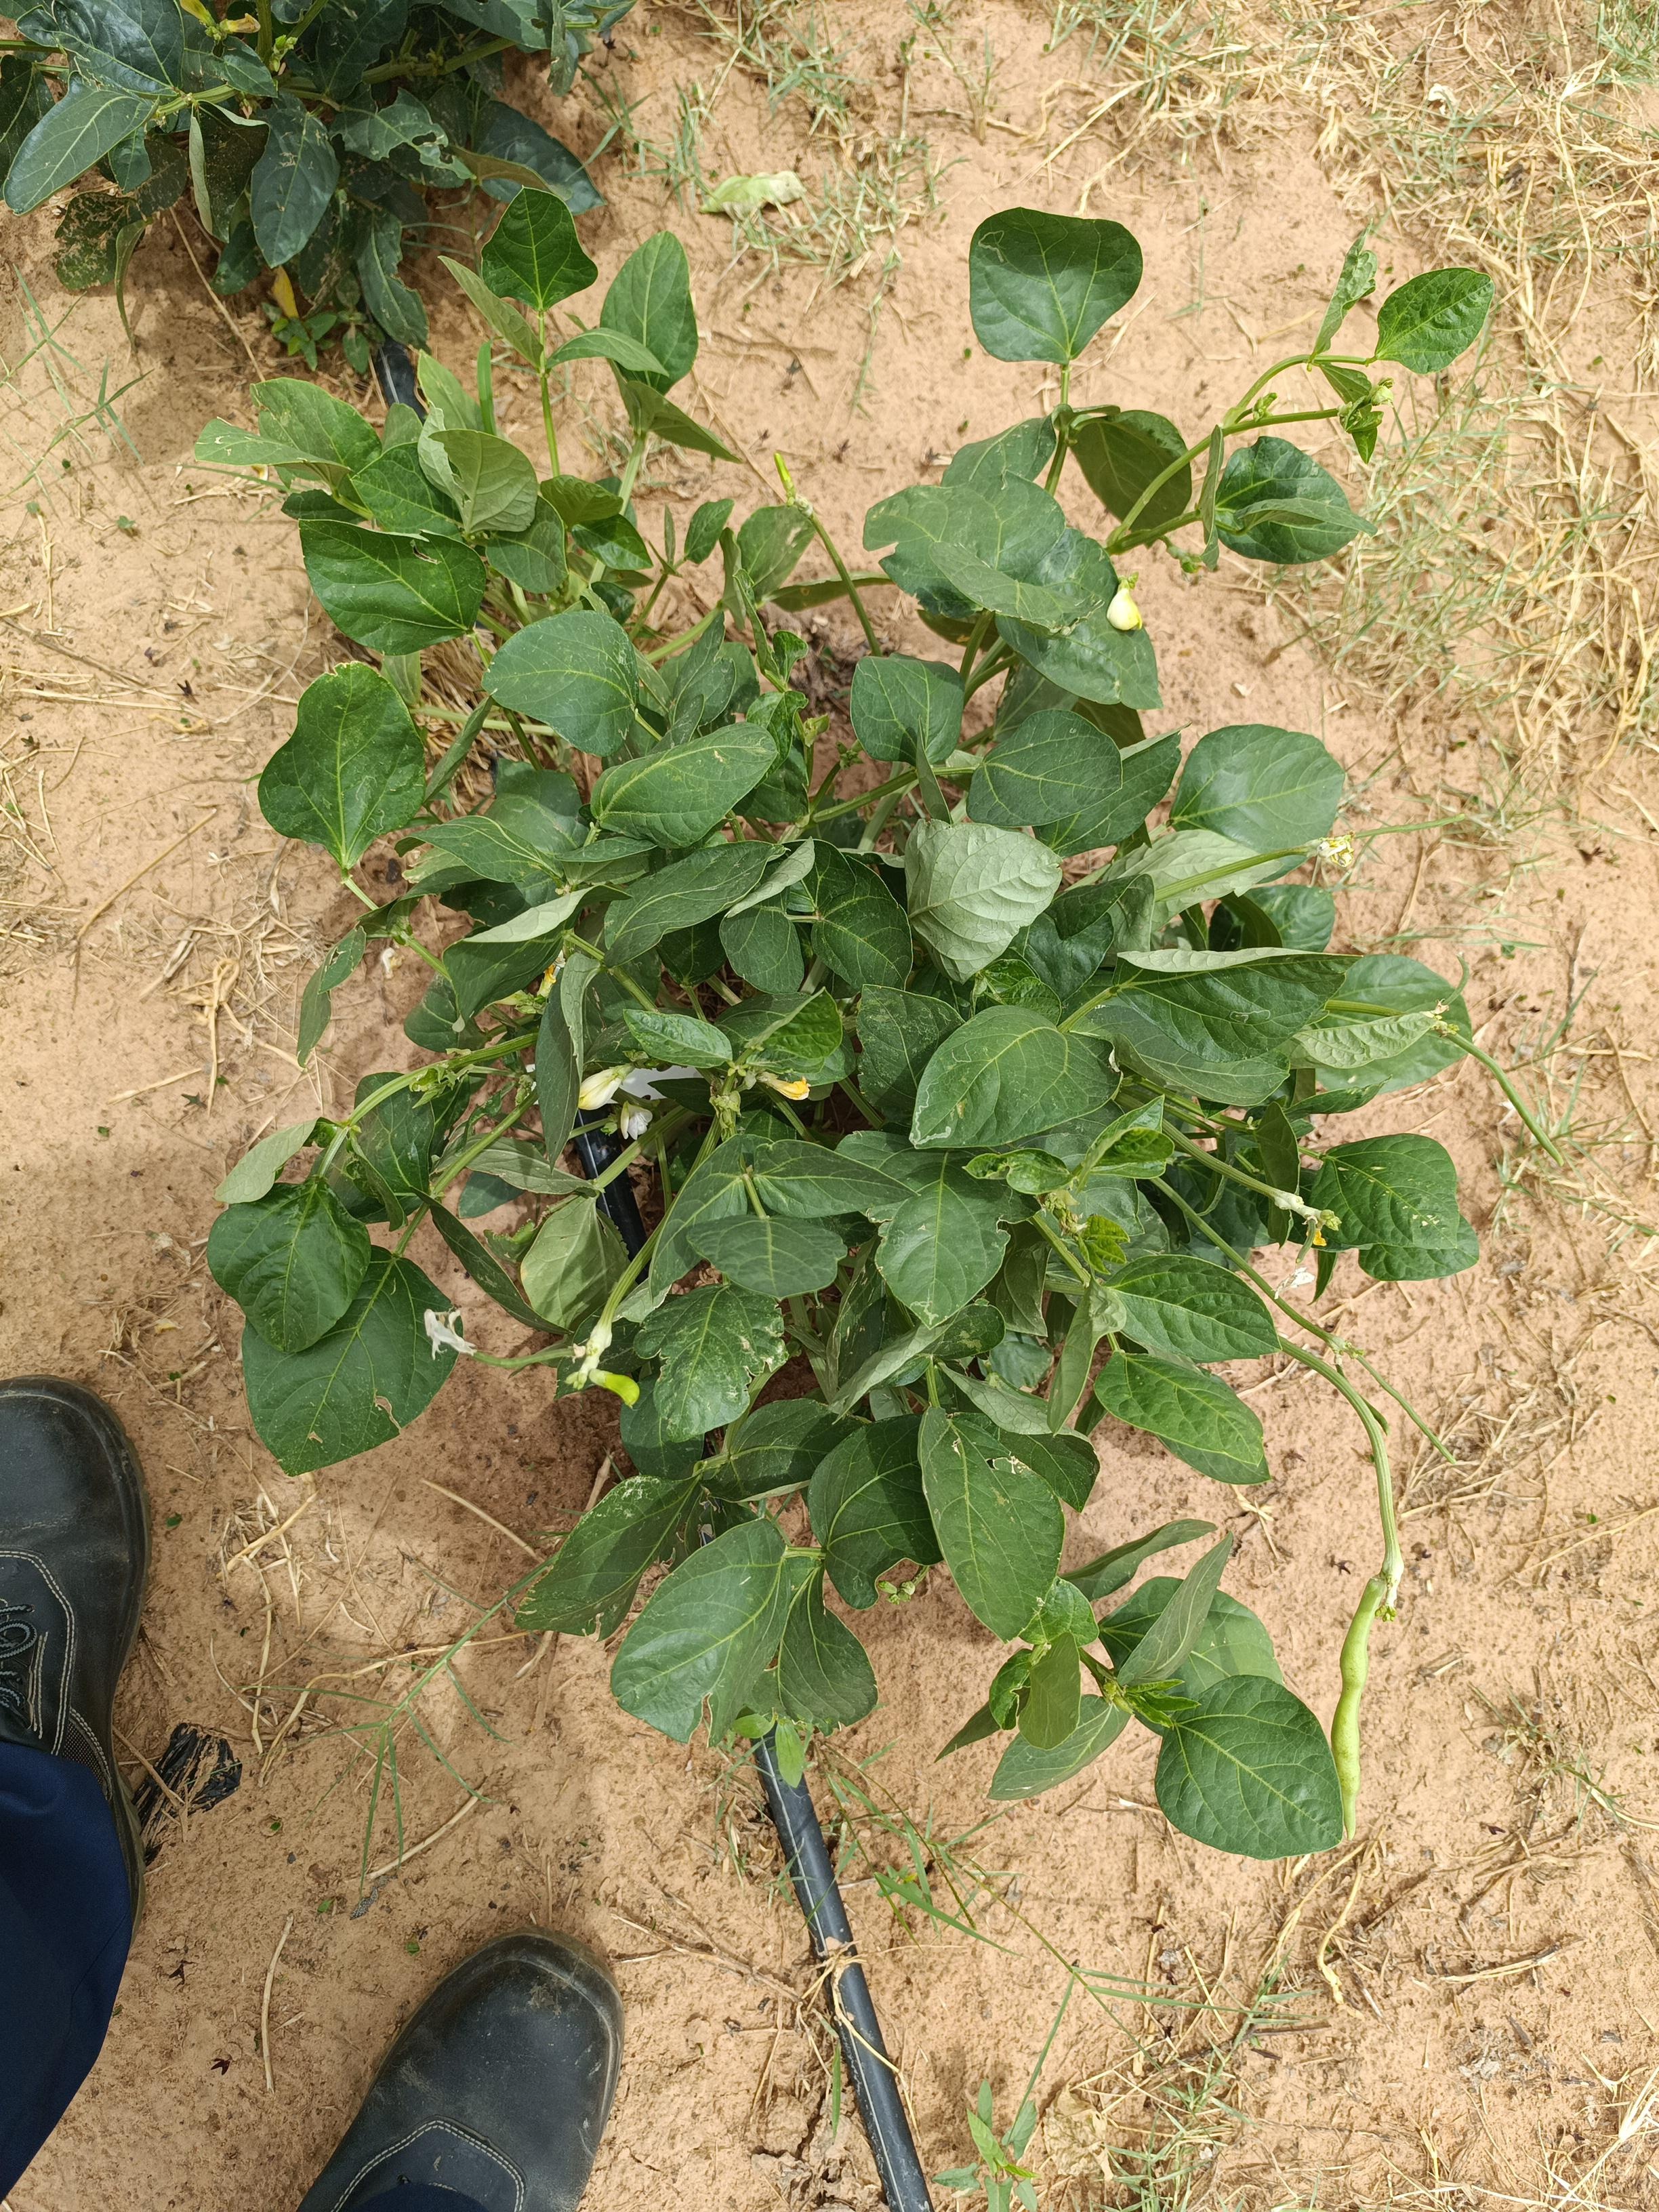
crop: cowpea
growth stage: flowering
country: Nigeria
